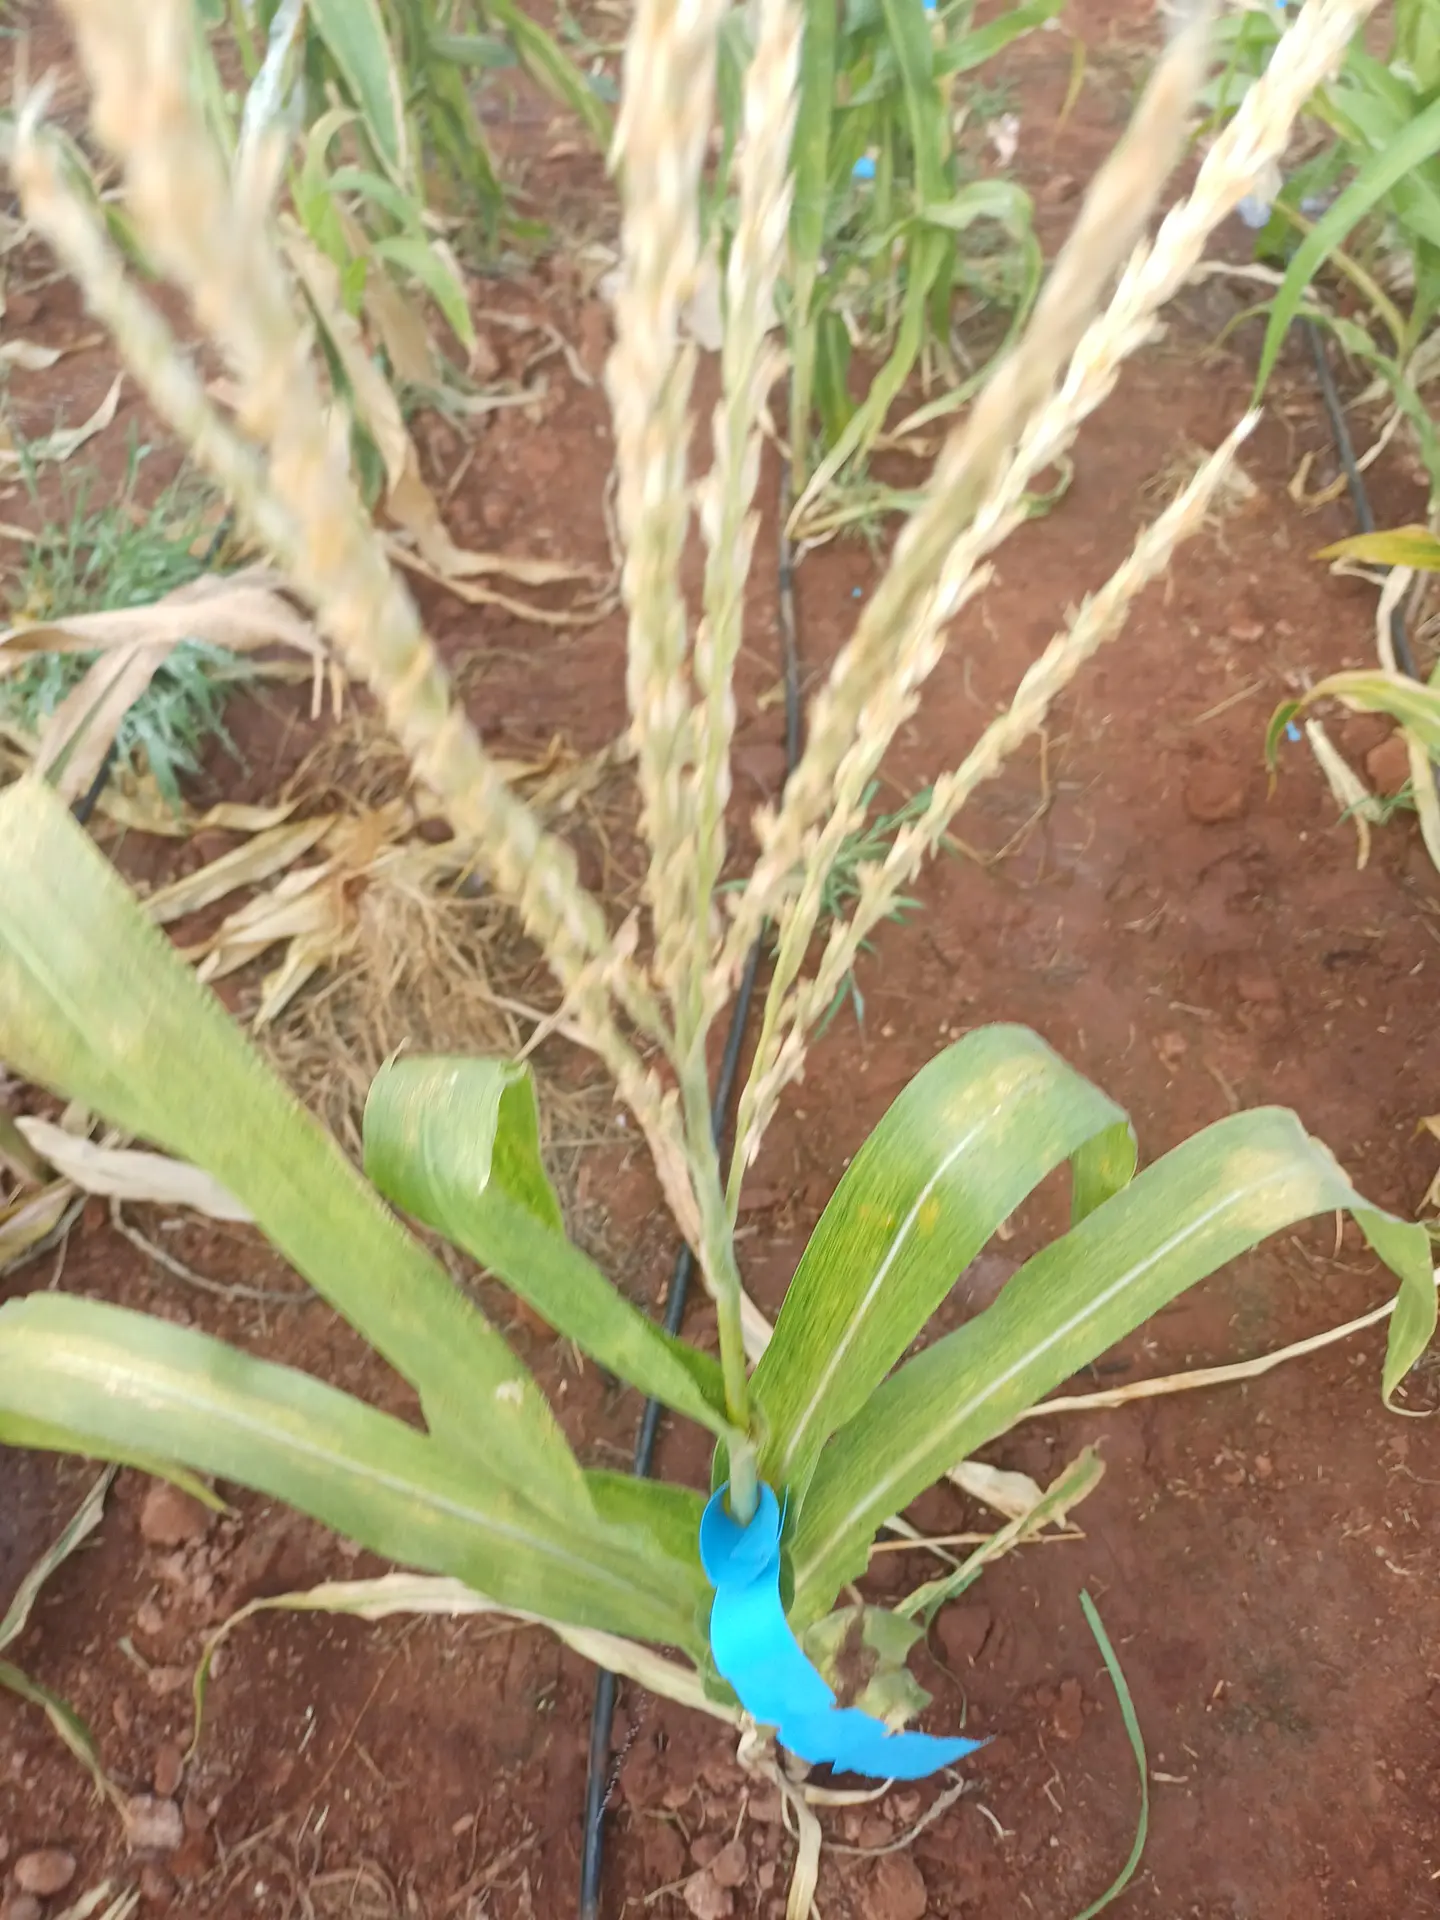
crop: maize
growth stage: flowering
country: Kenya
